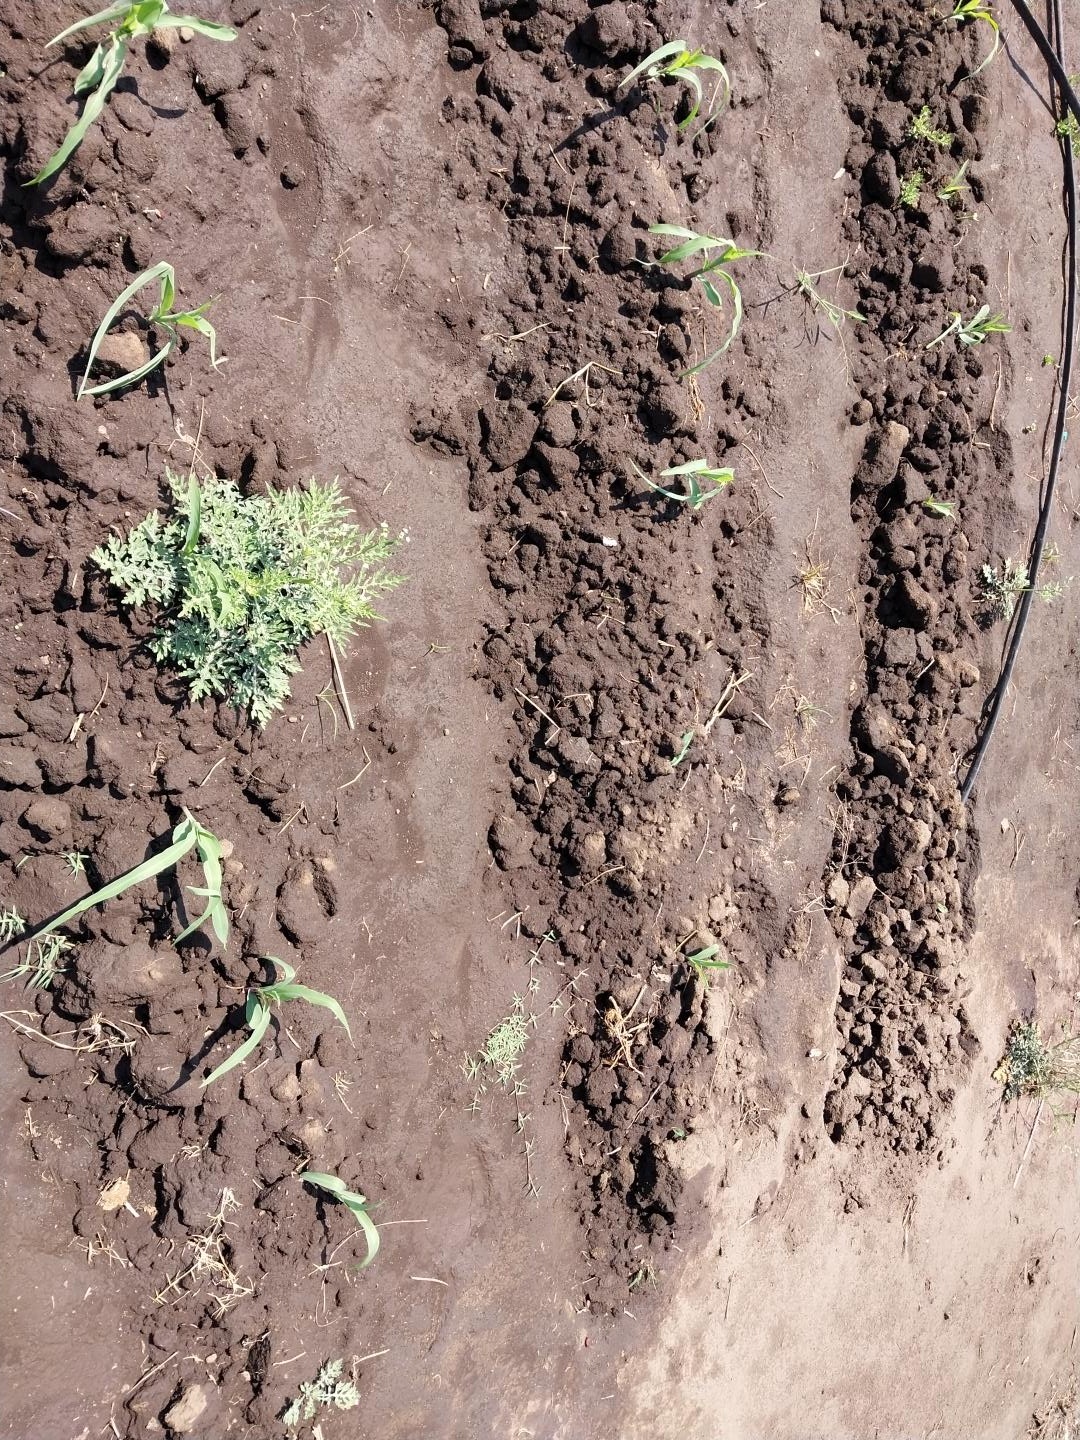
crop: maize
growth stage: emergence
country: Tanzania
